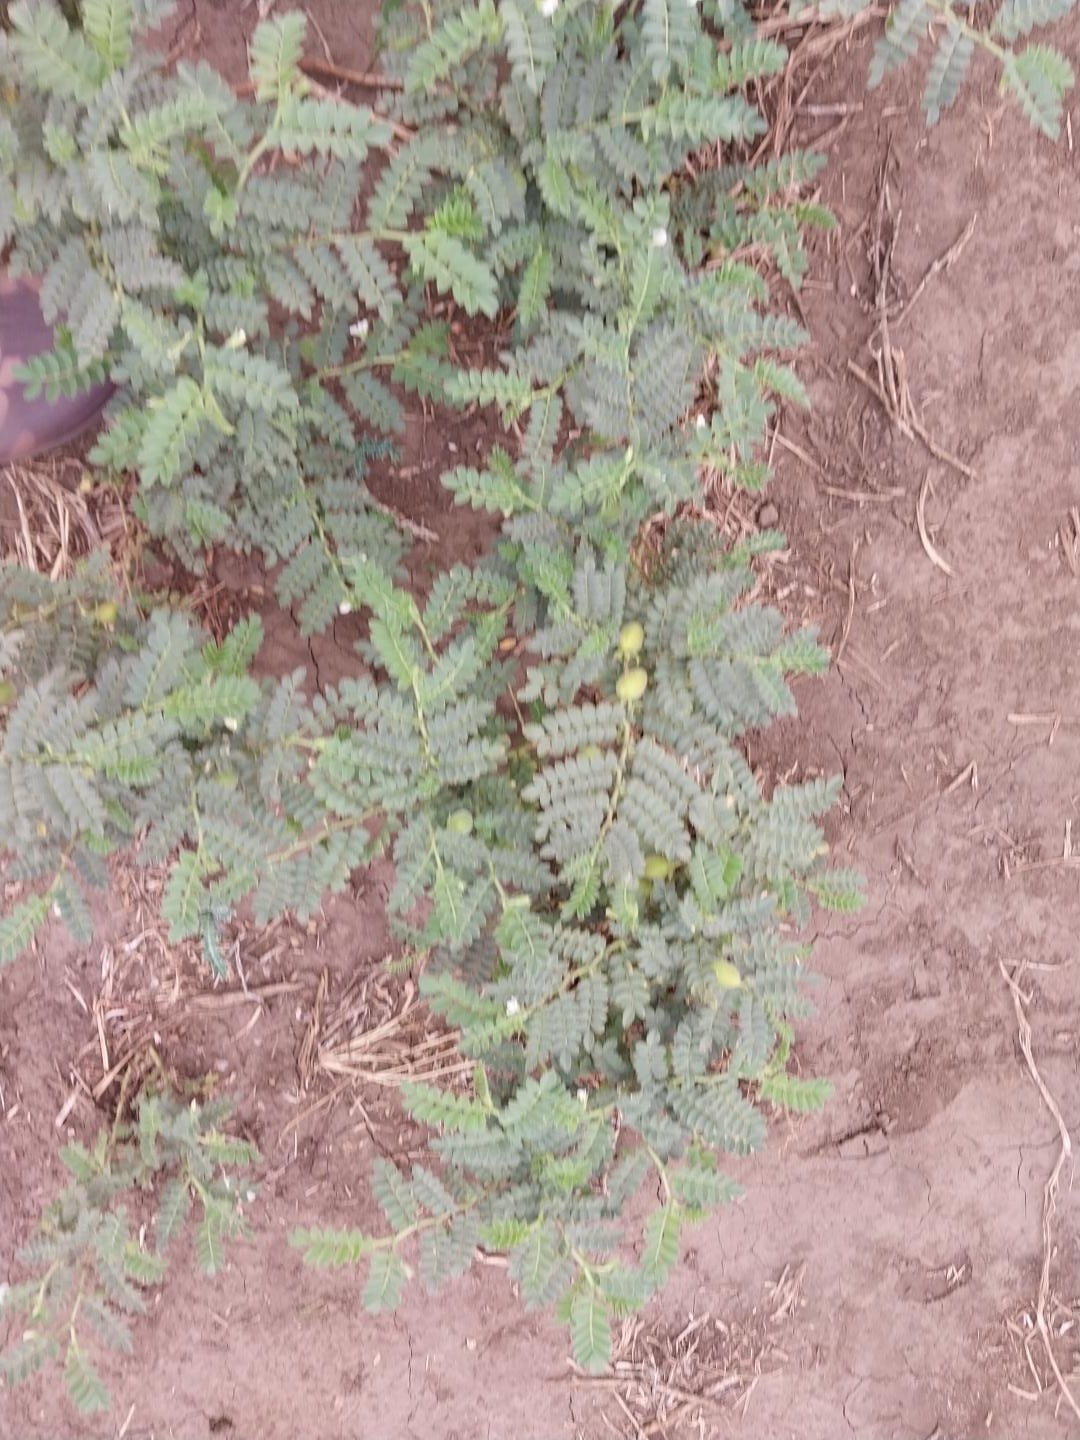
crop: chickpea
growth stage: development pod
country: Tanzania
